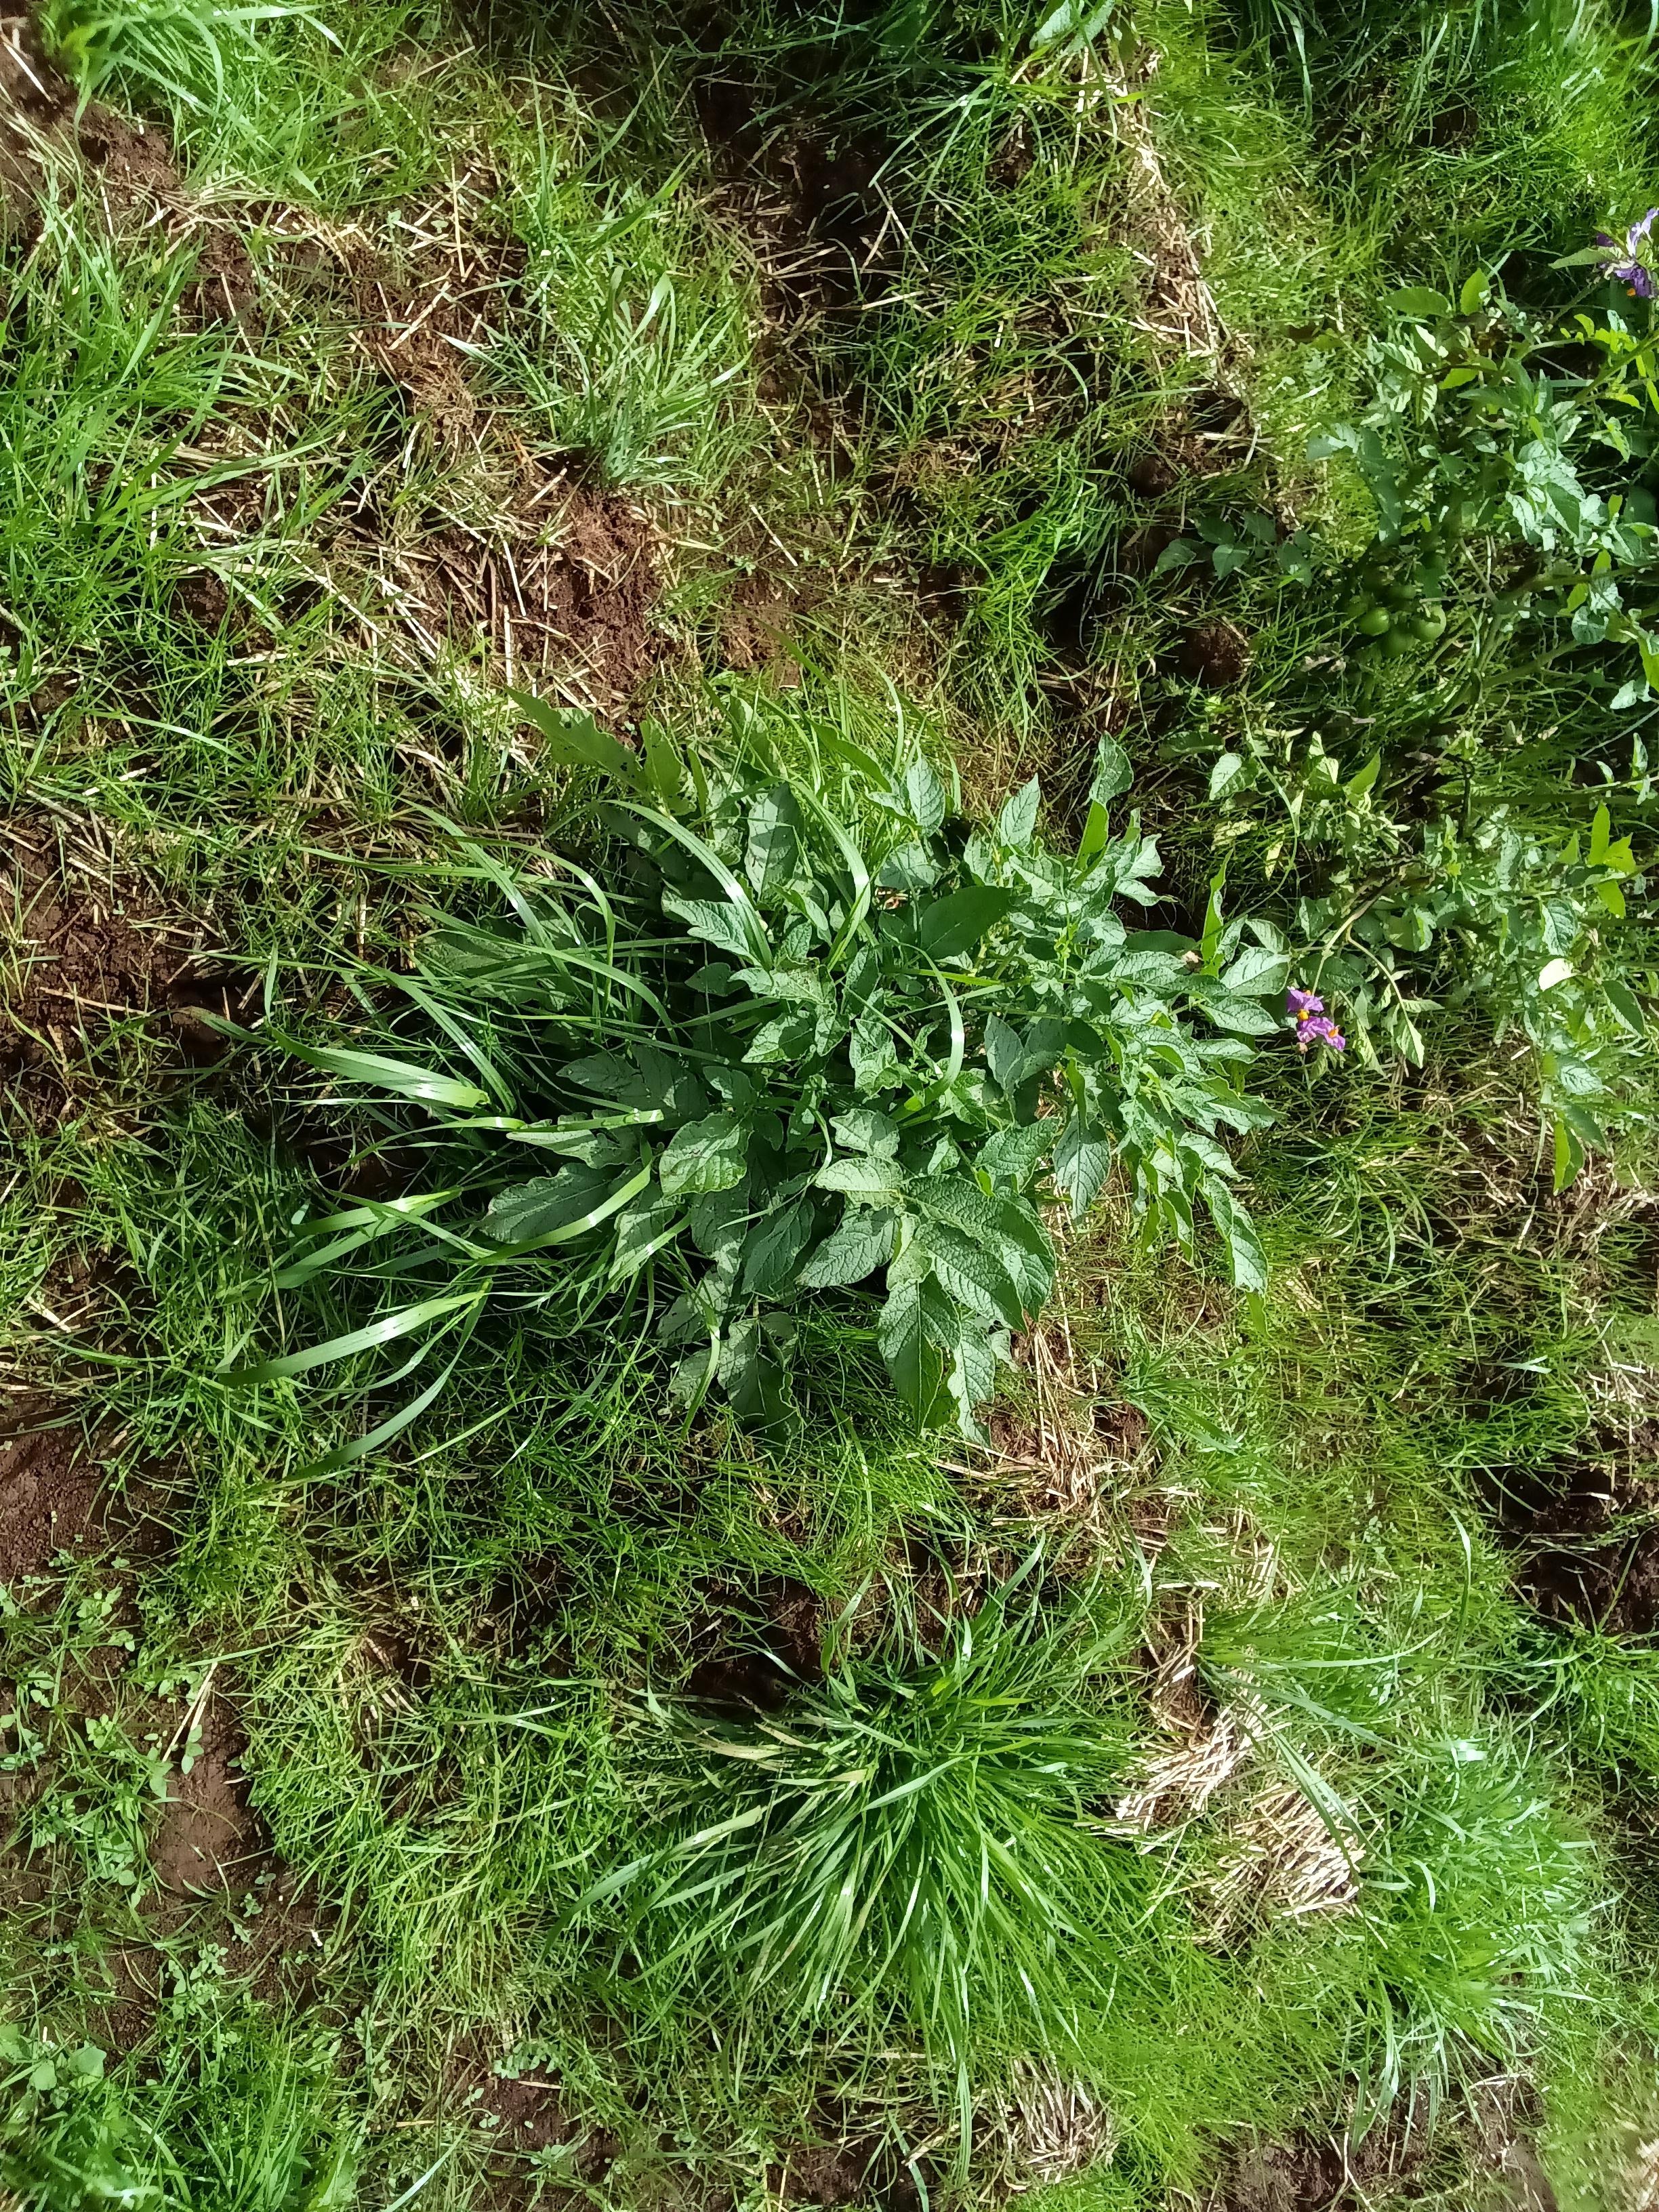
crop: potato
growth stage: flowering
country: Kenya
